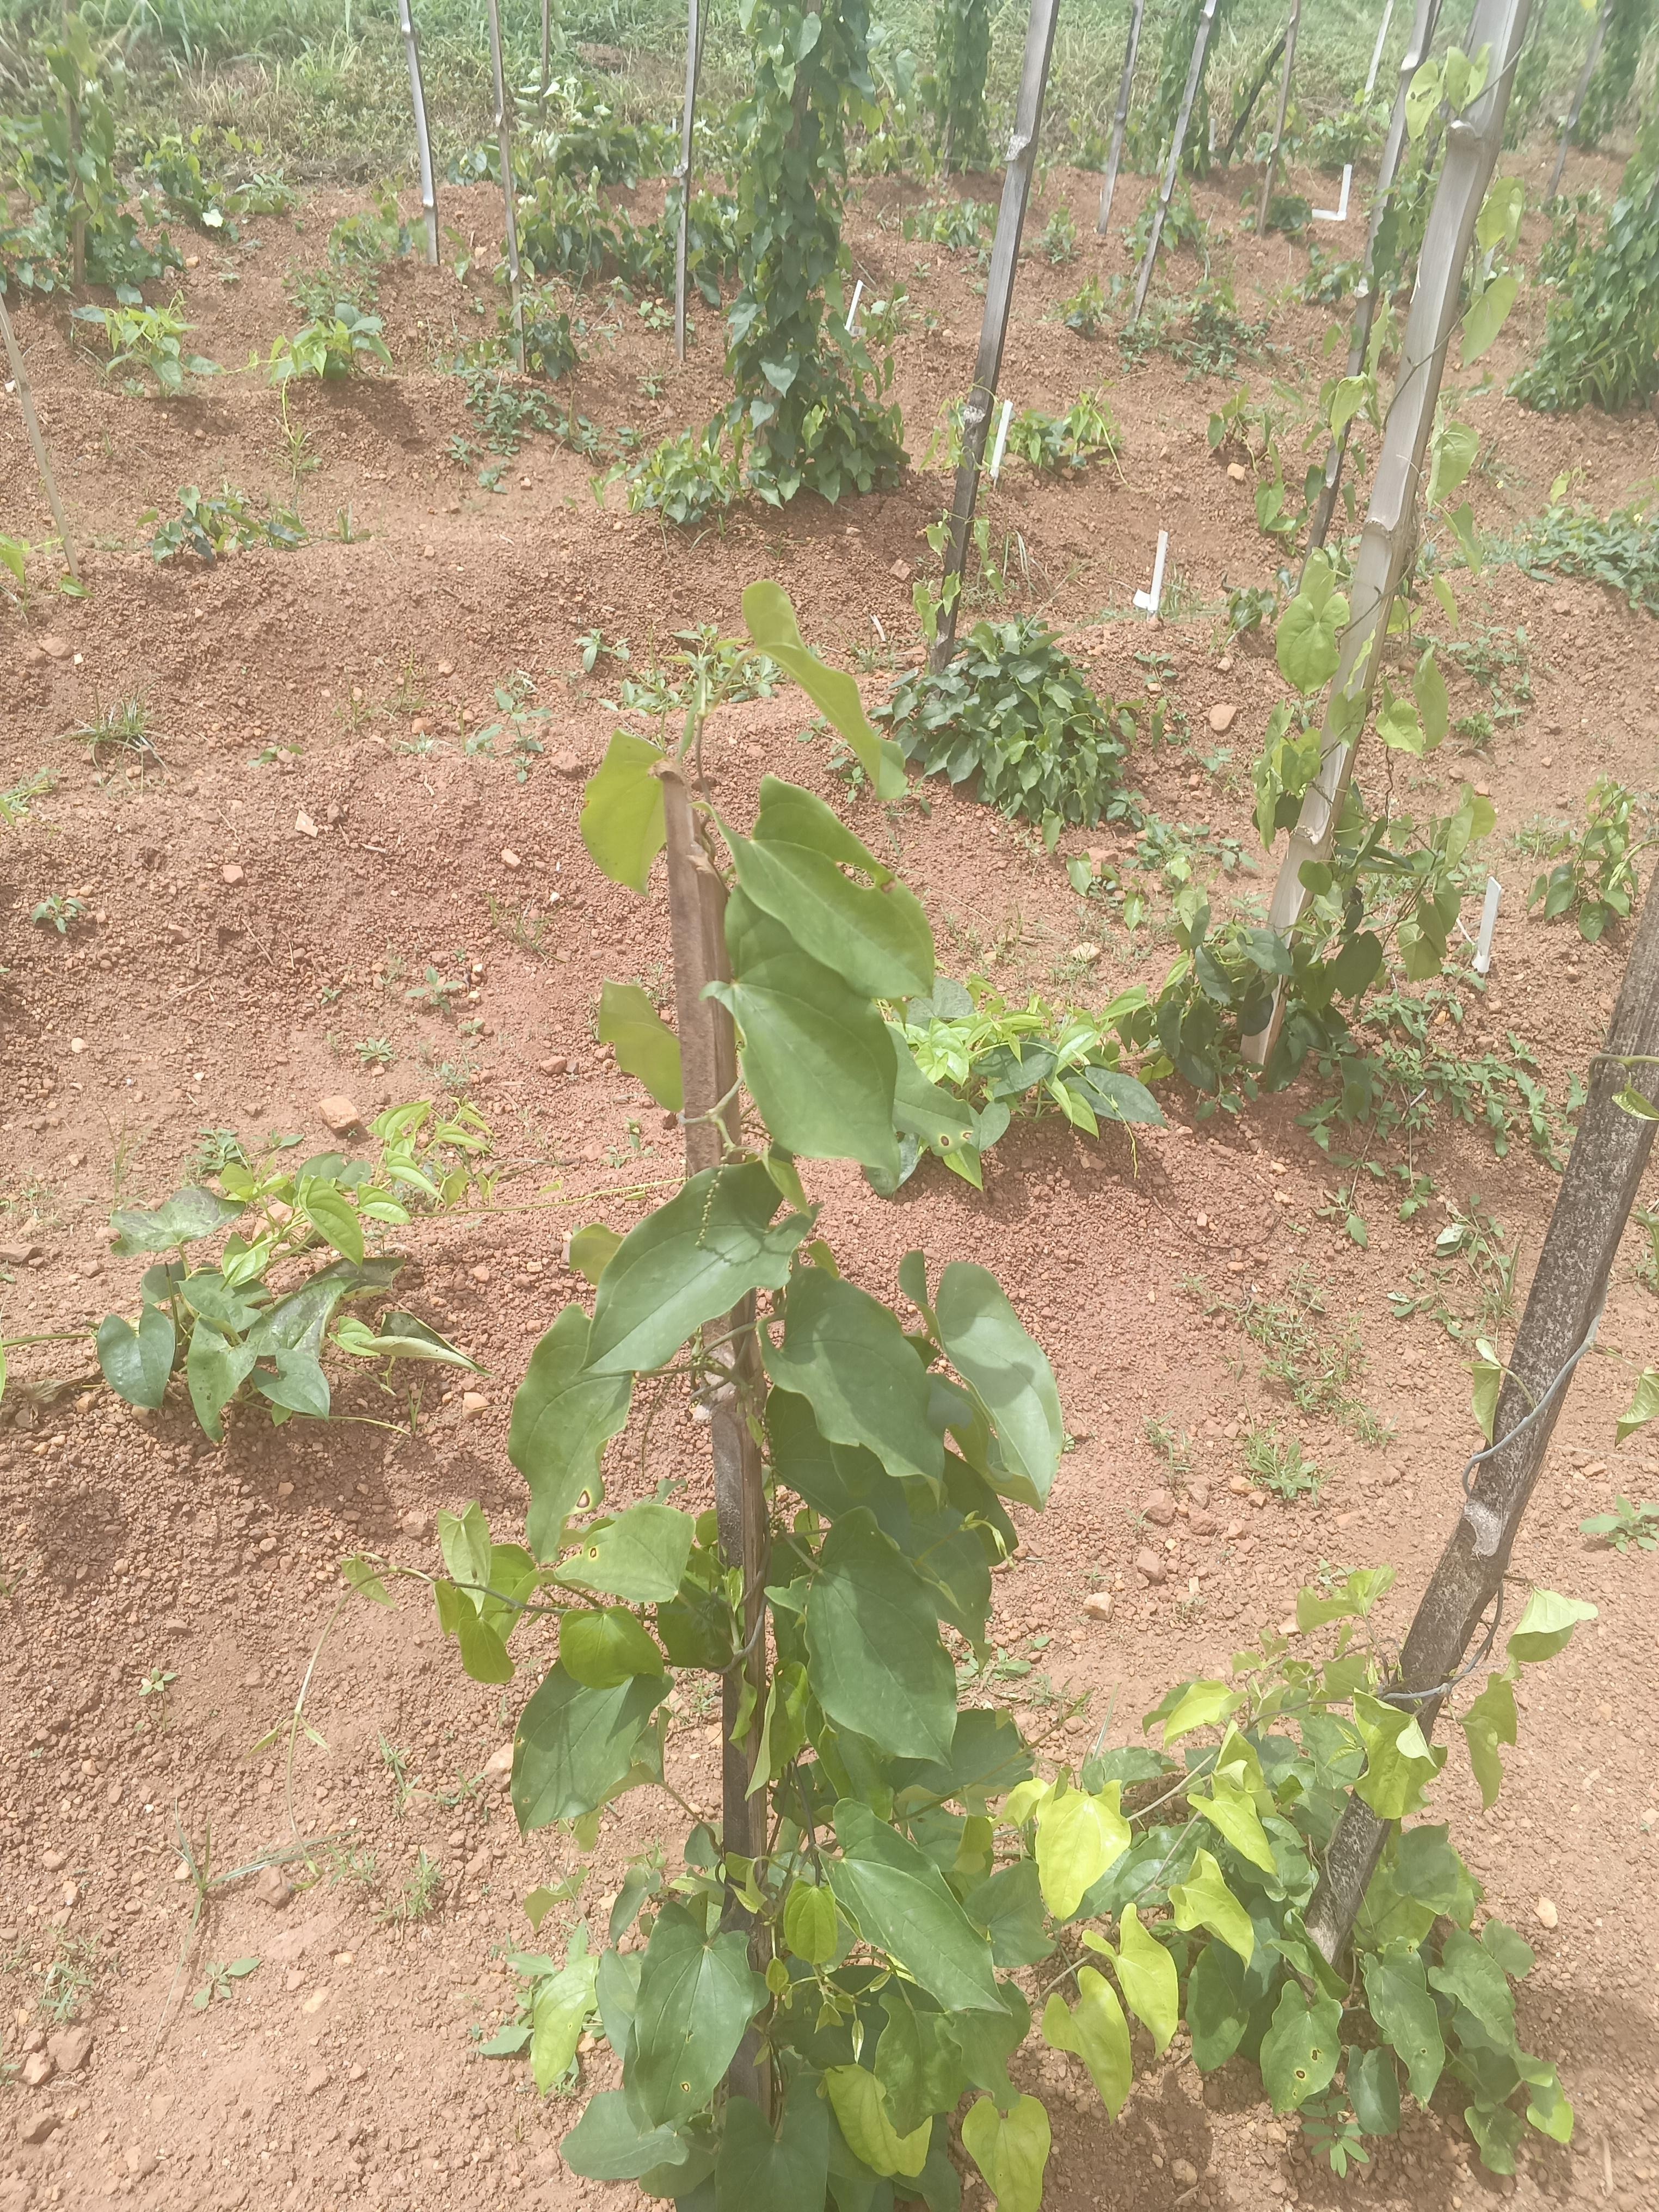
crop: yam
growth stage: vegetative
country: Nigeria
